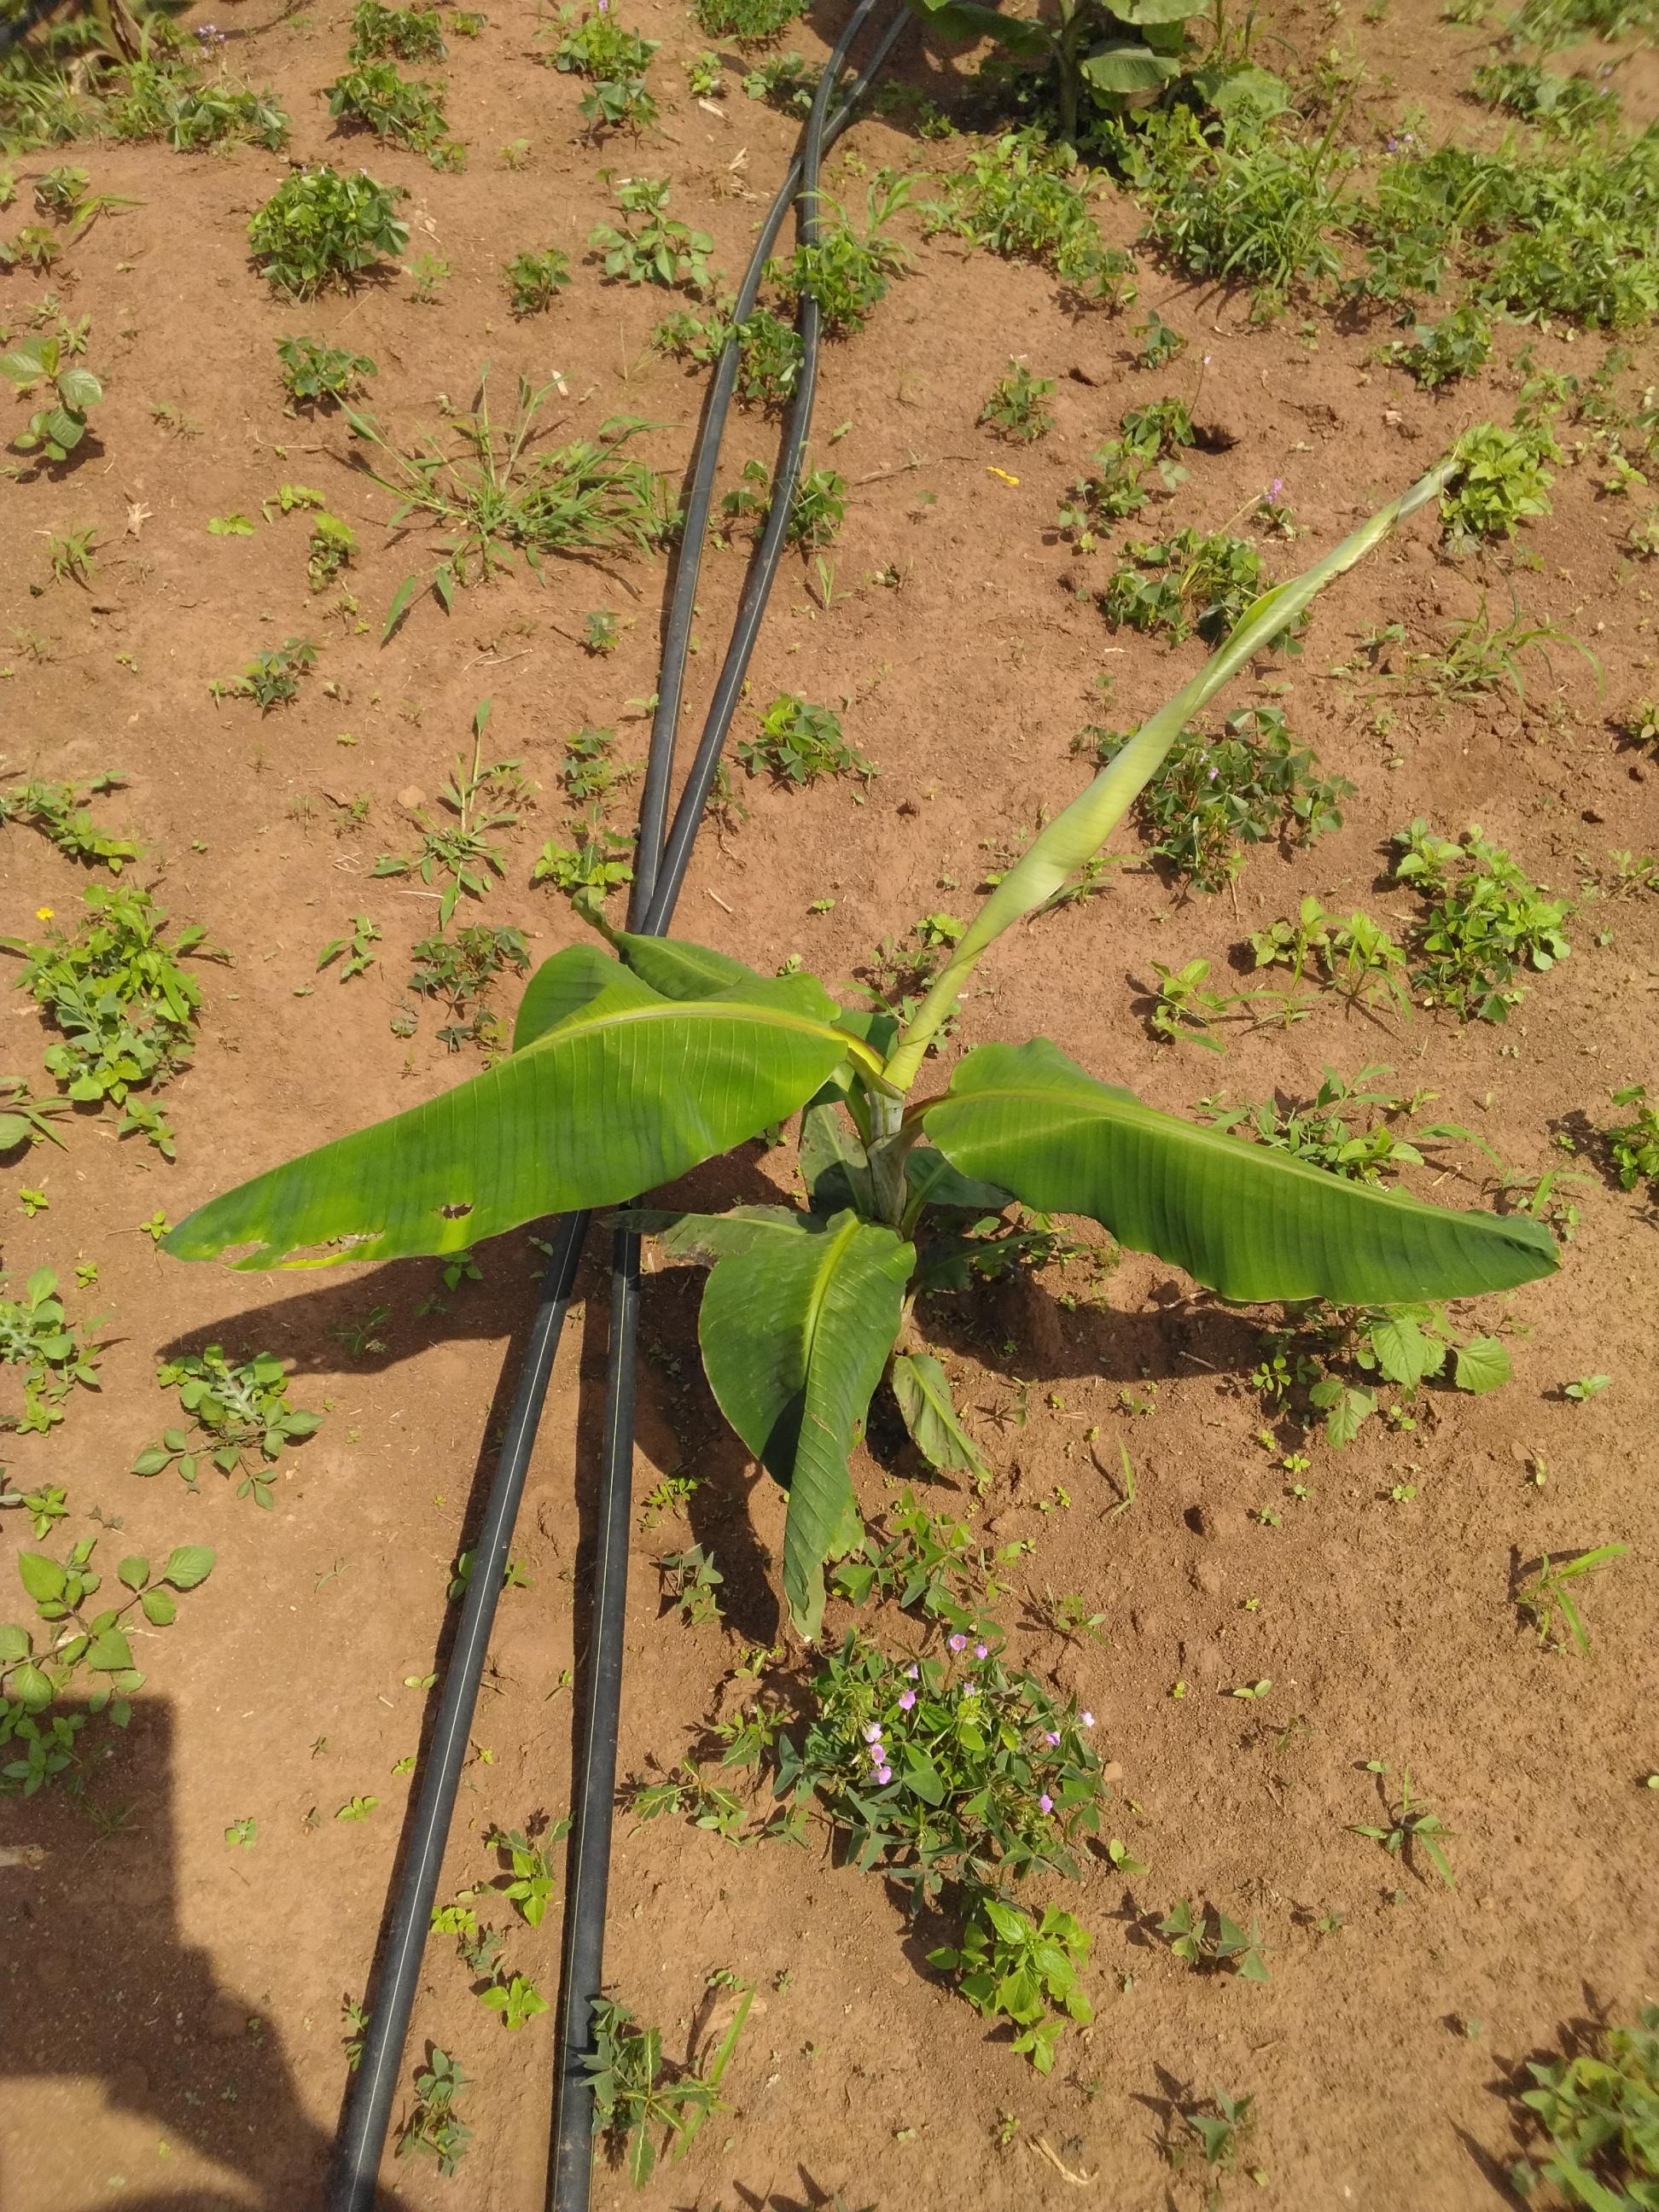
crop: banana
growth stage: vegetative
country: Uganda
